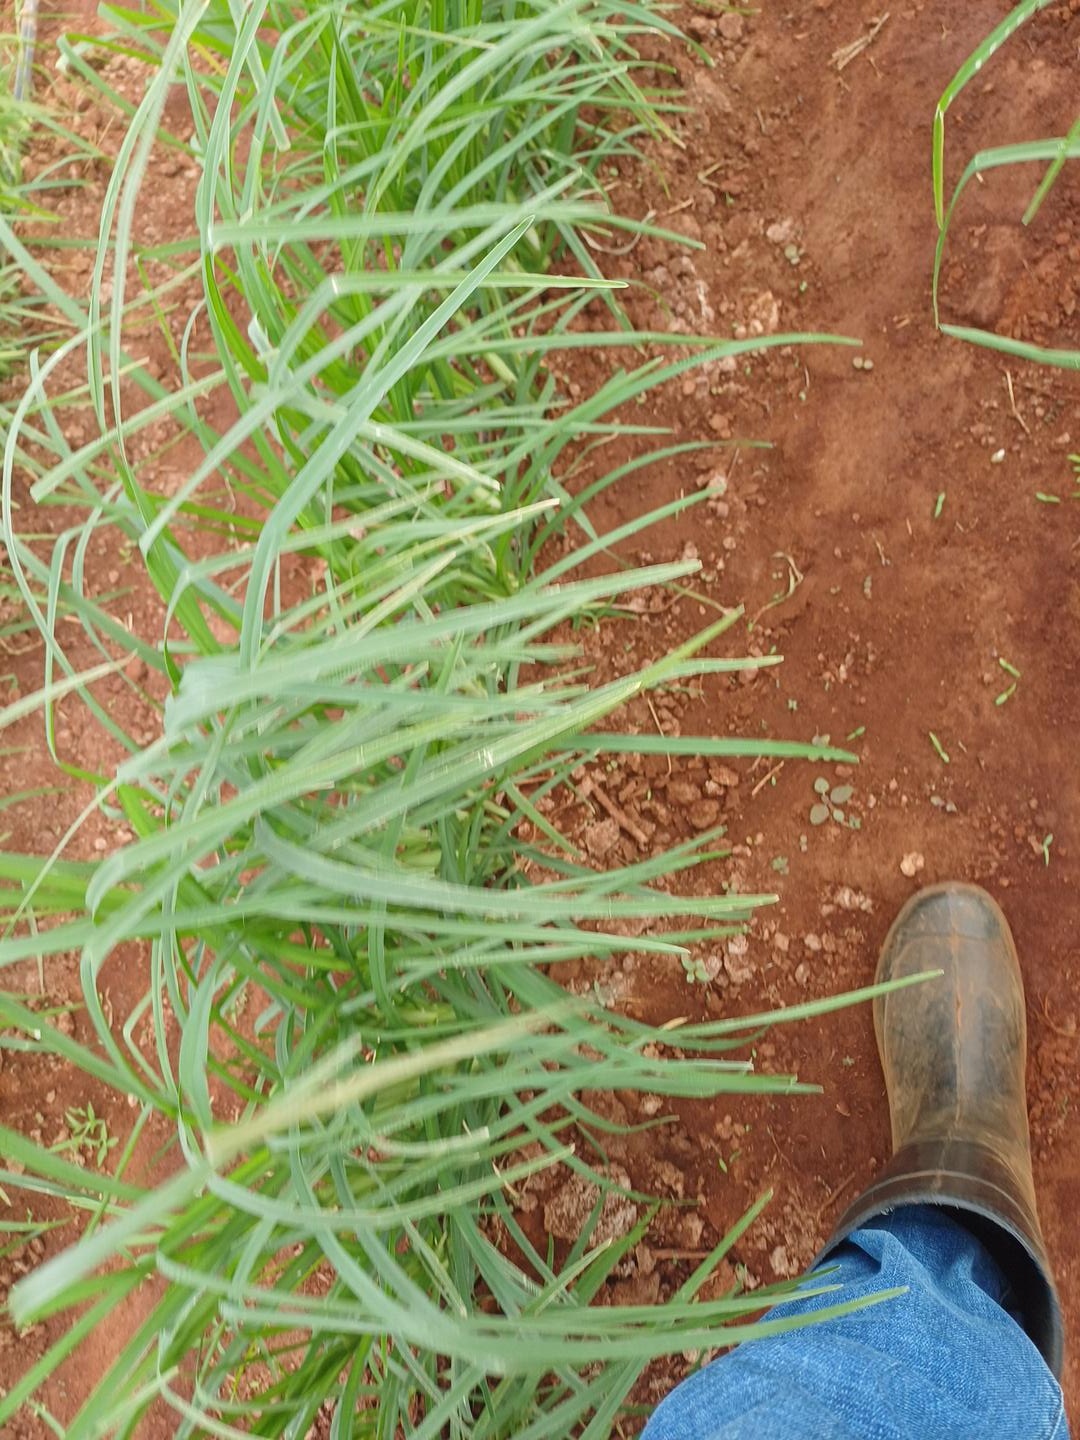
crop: finger millet
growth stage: vegetative
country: Kenya
